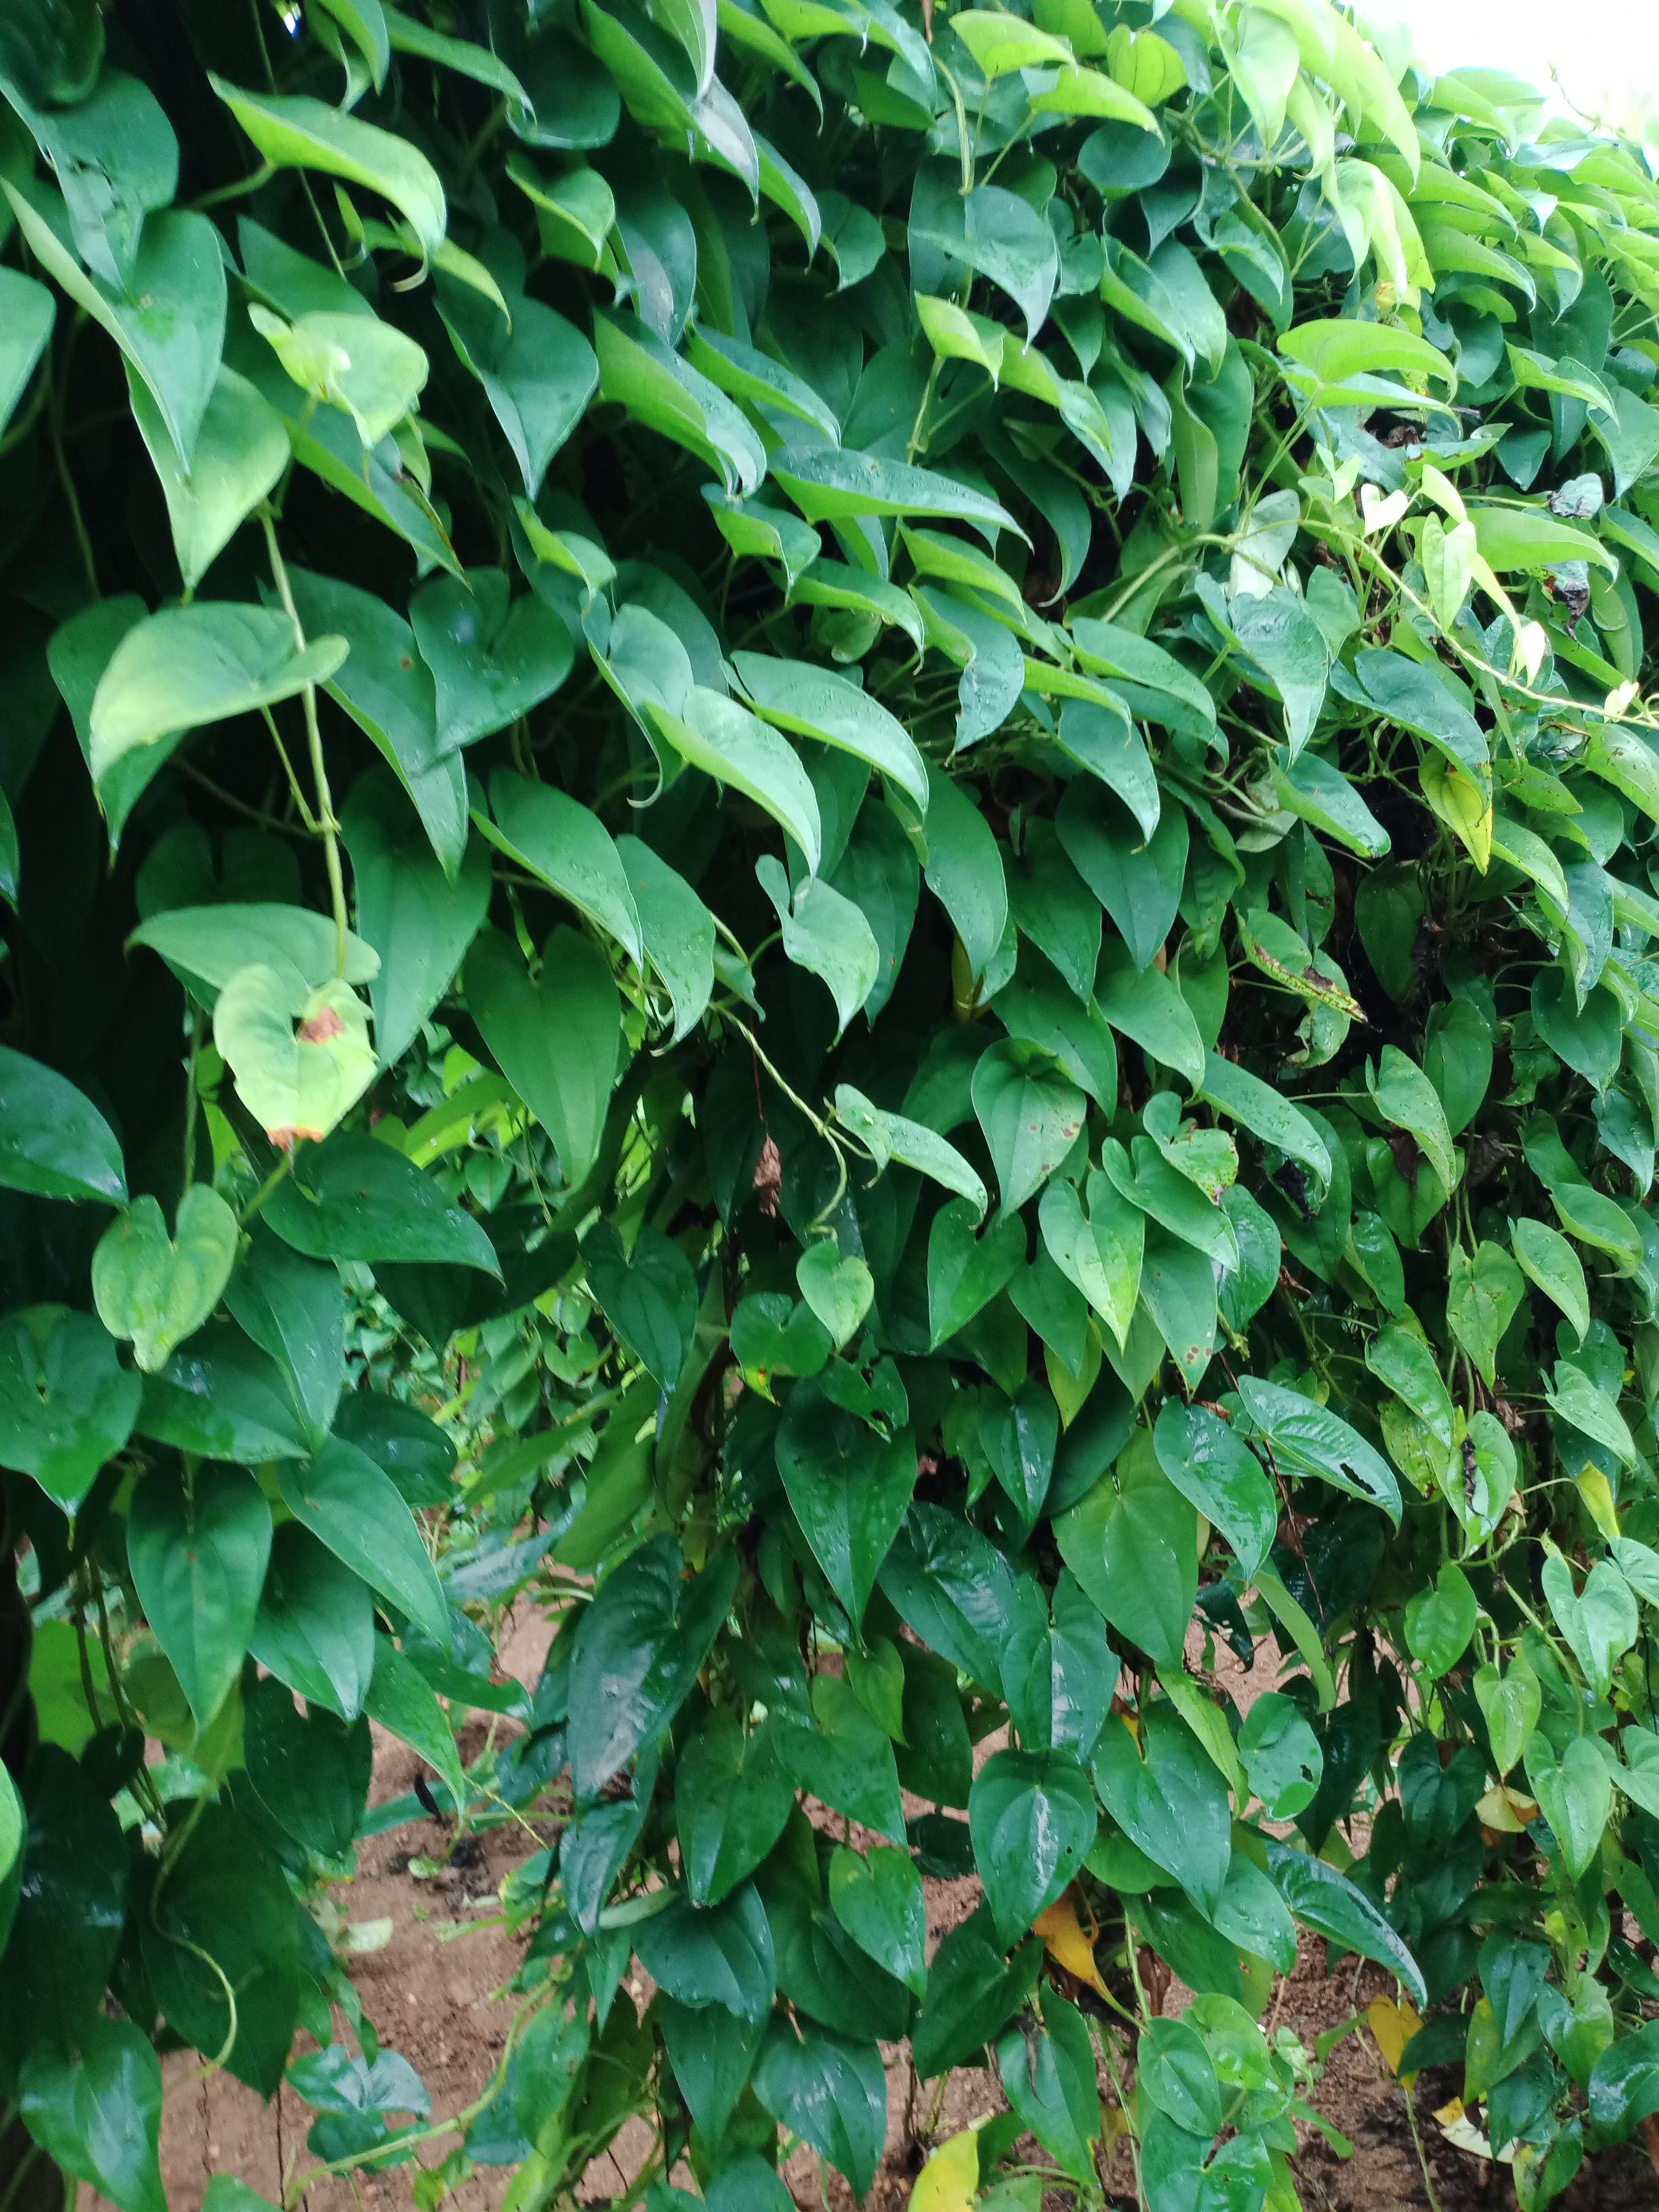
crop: yam
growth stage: vegetative
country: Nigeria
